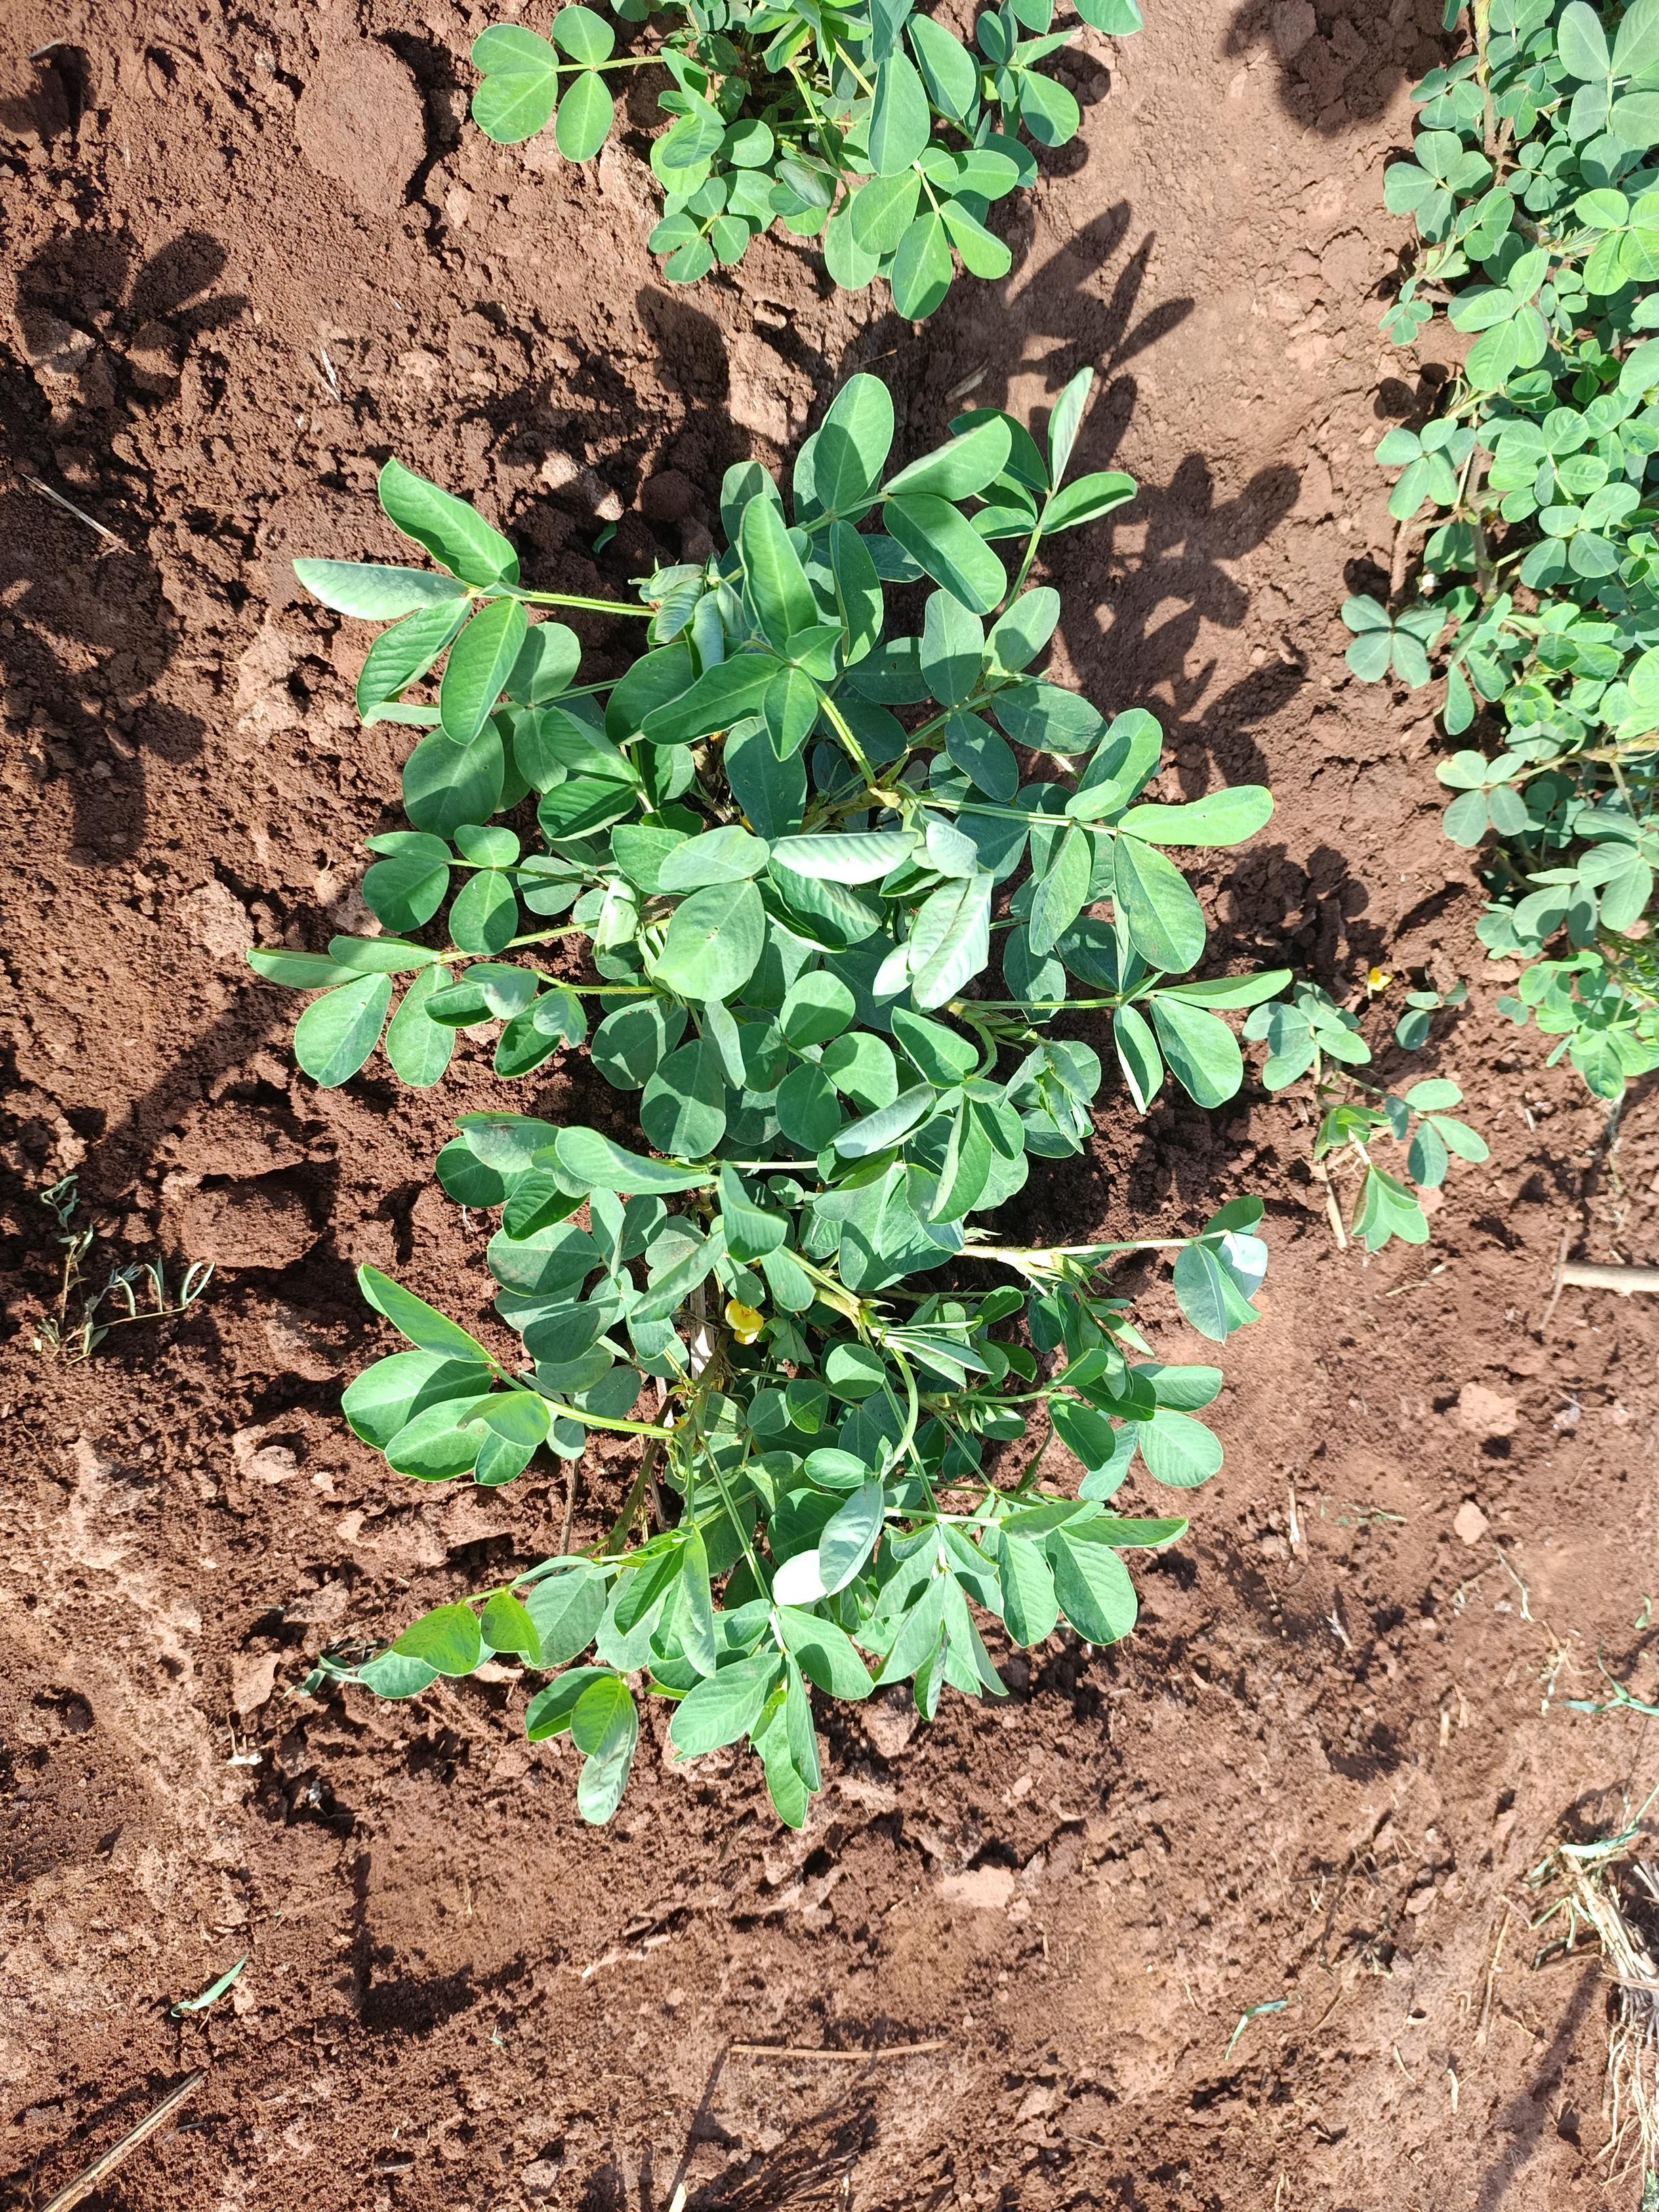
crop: groundnut
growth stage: flowering
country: Kenya
